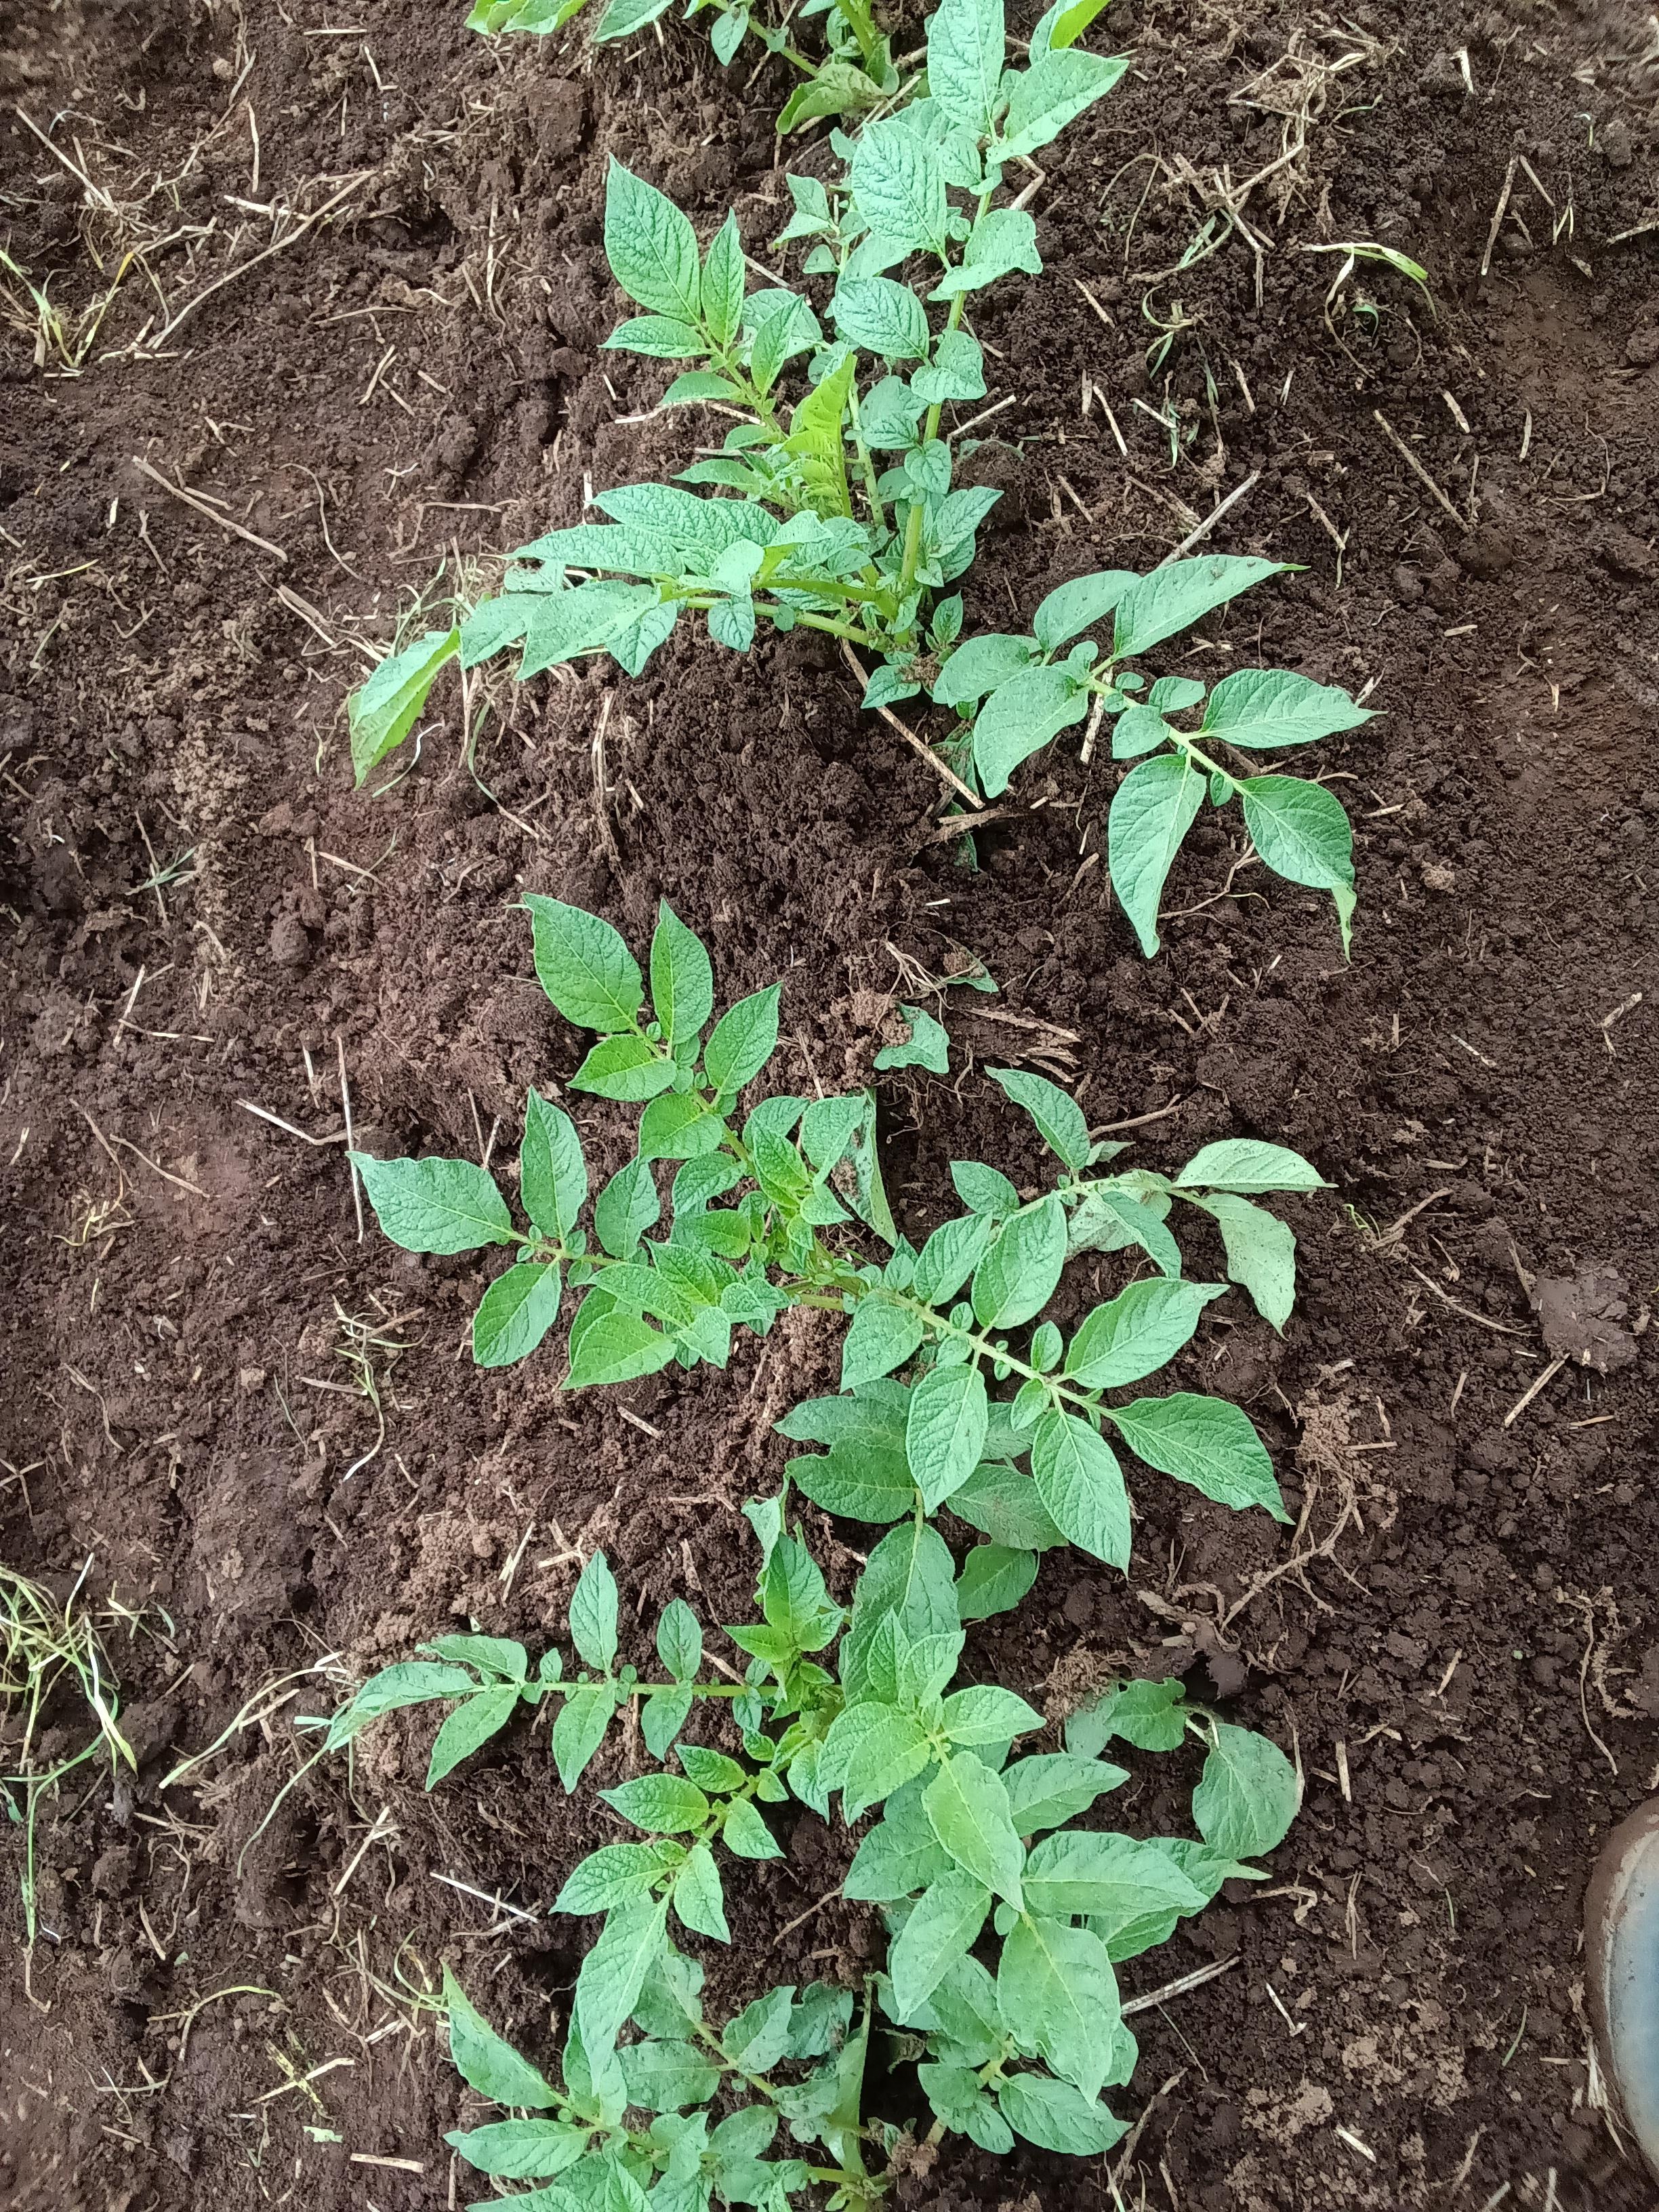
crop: potato
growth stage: vegetative
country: Kenya
